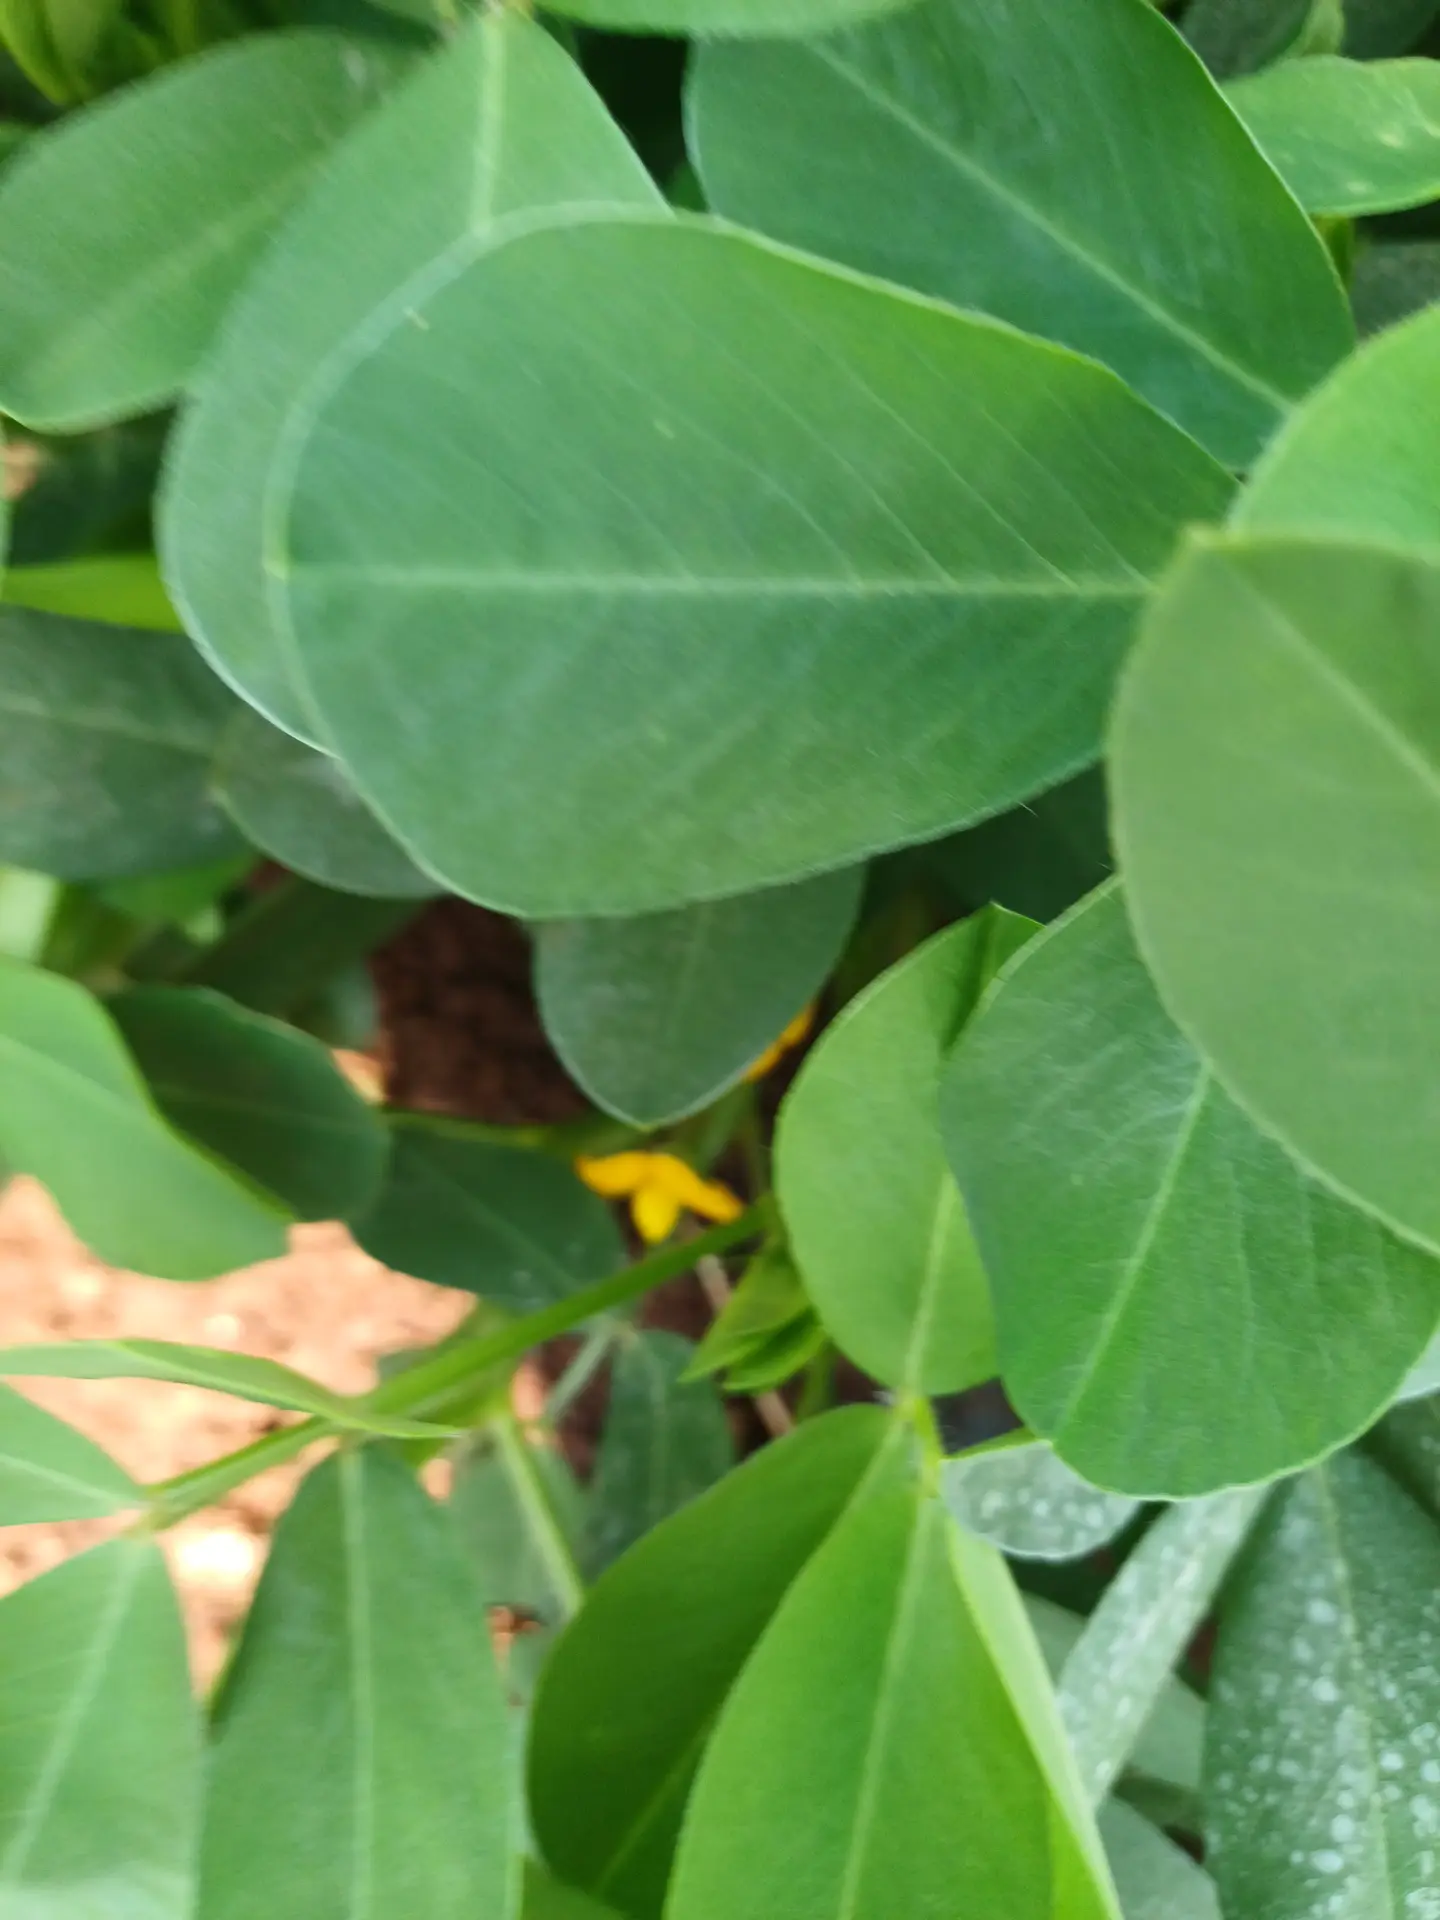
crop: groundnut
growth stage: flowering
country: Kenya
